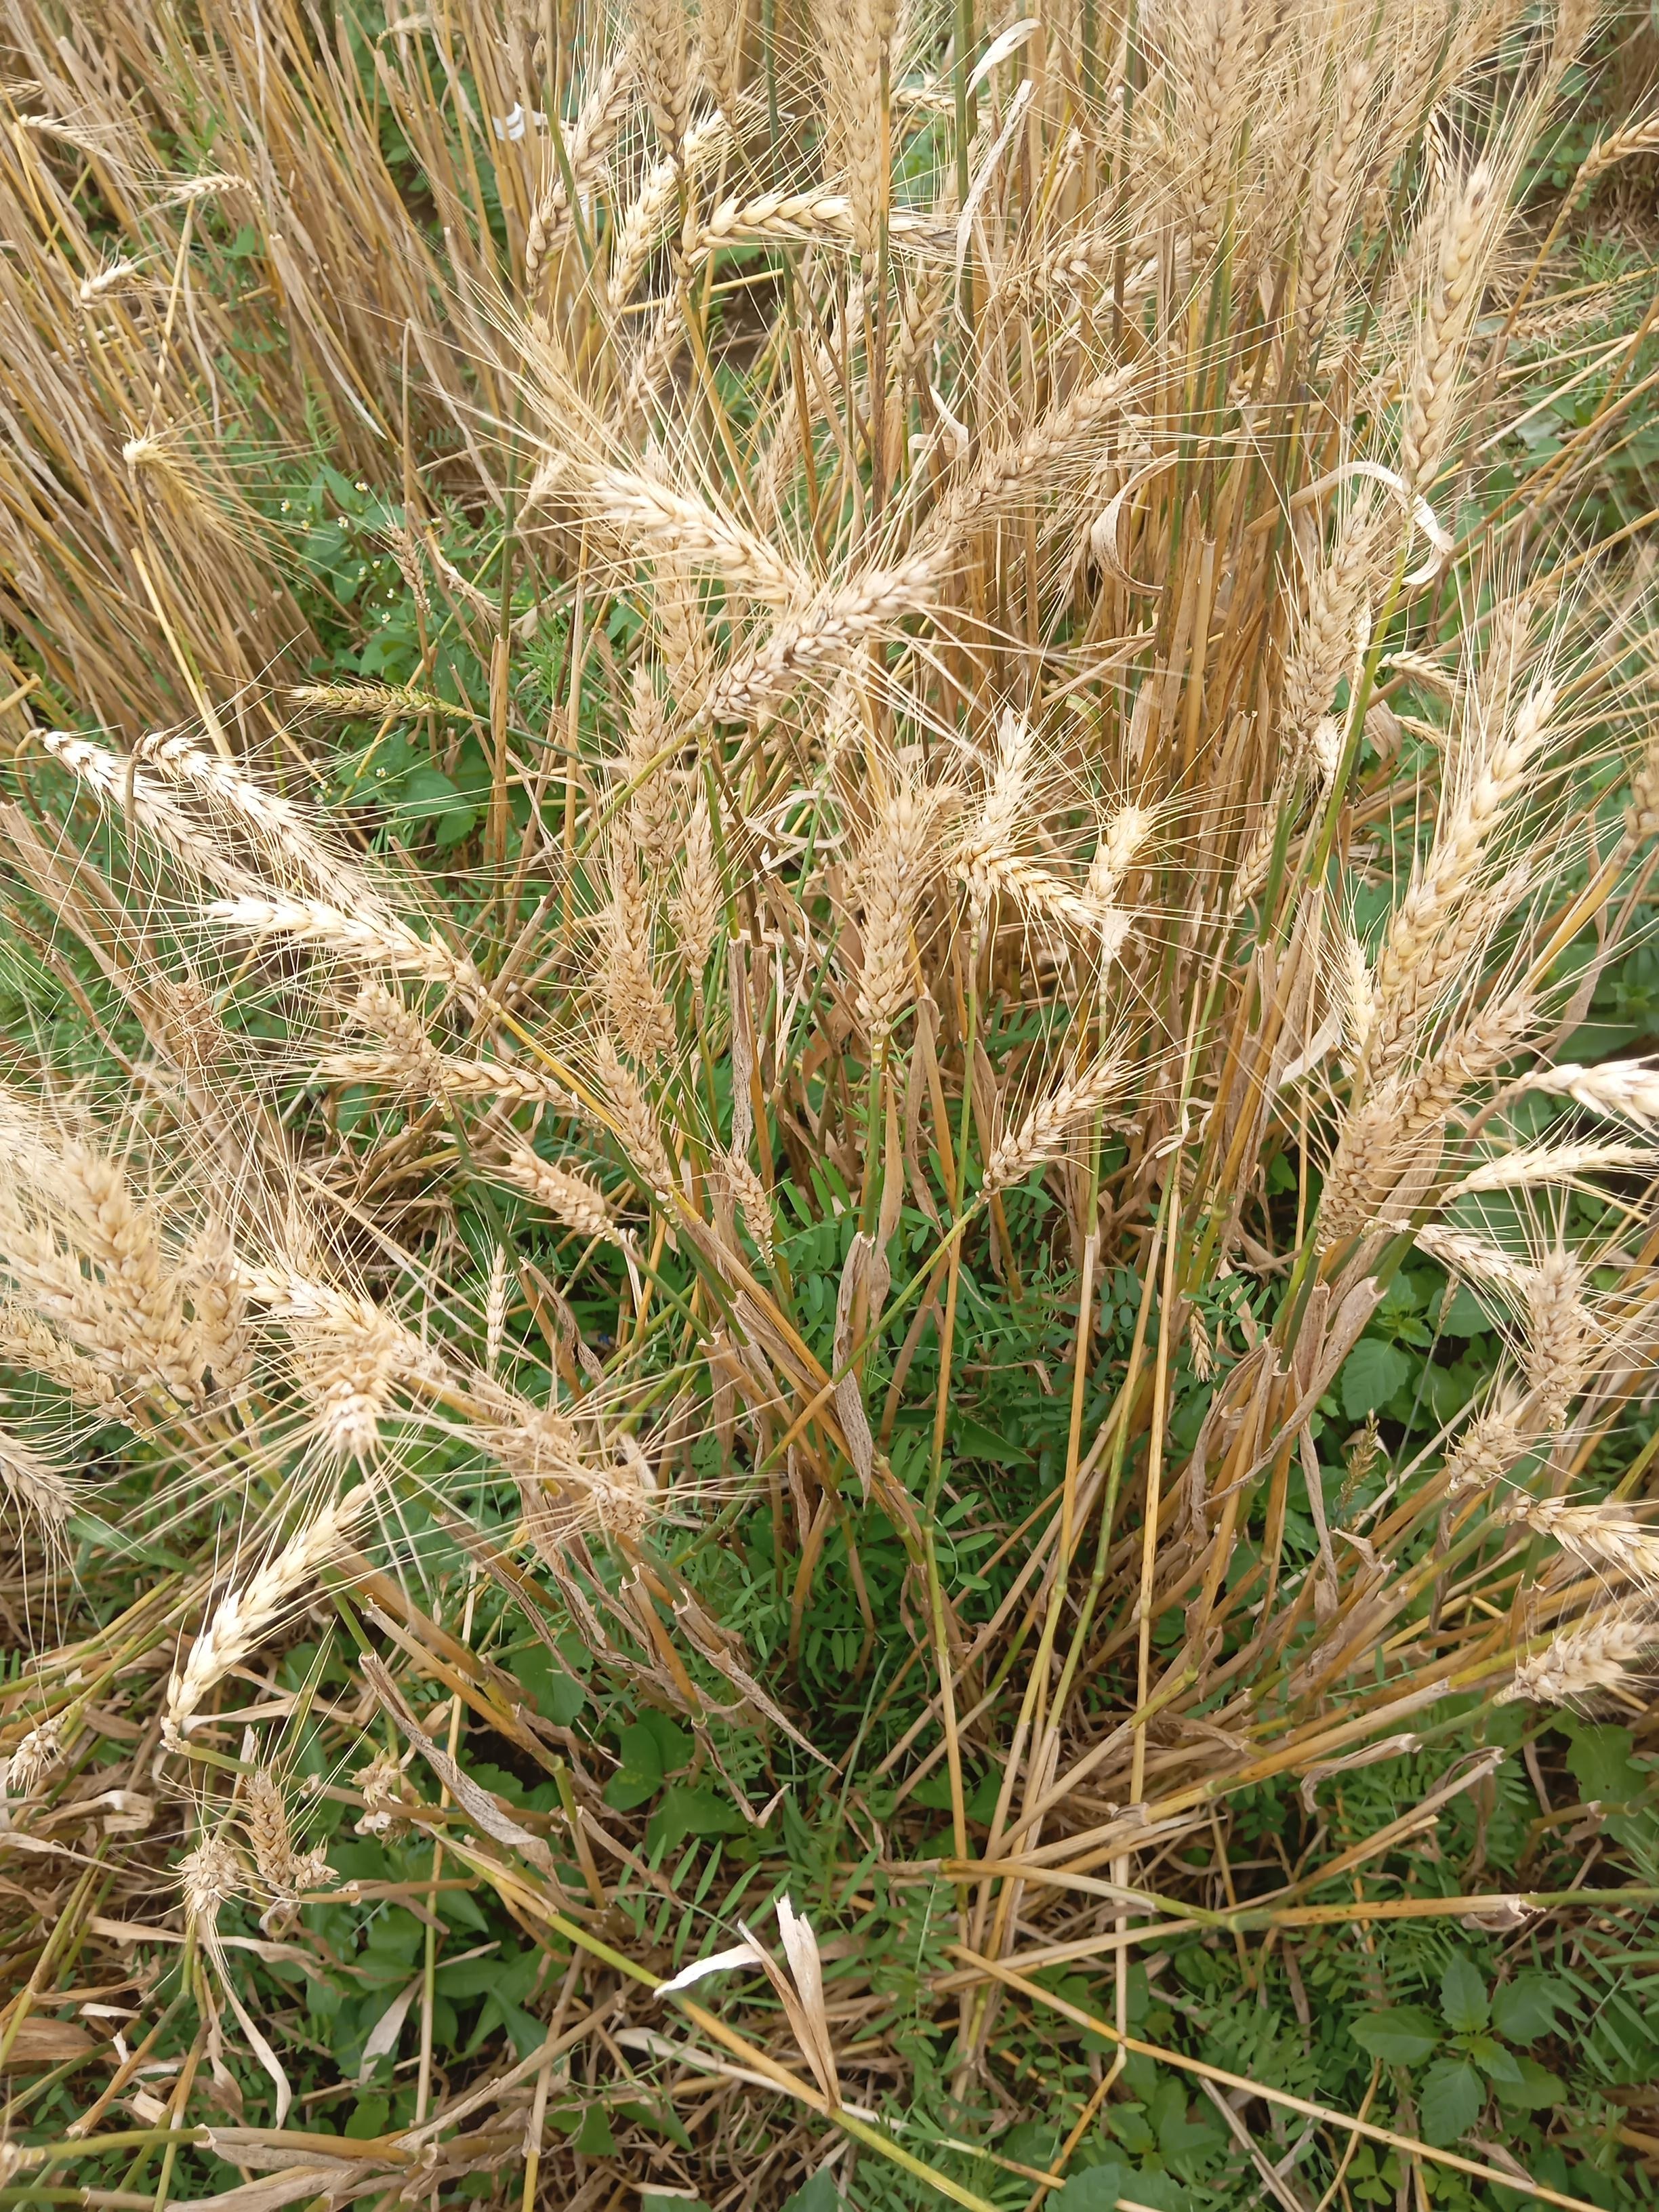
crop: wheat
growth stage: maturity
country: Kenya
